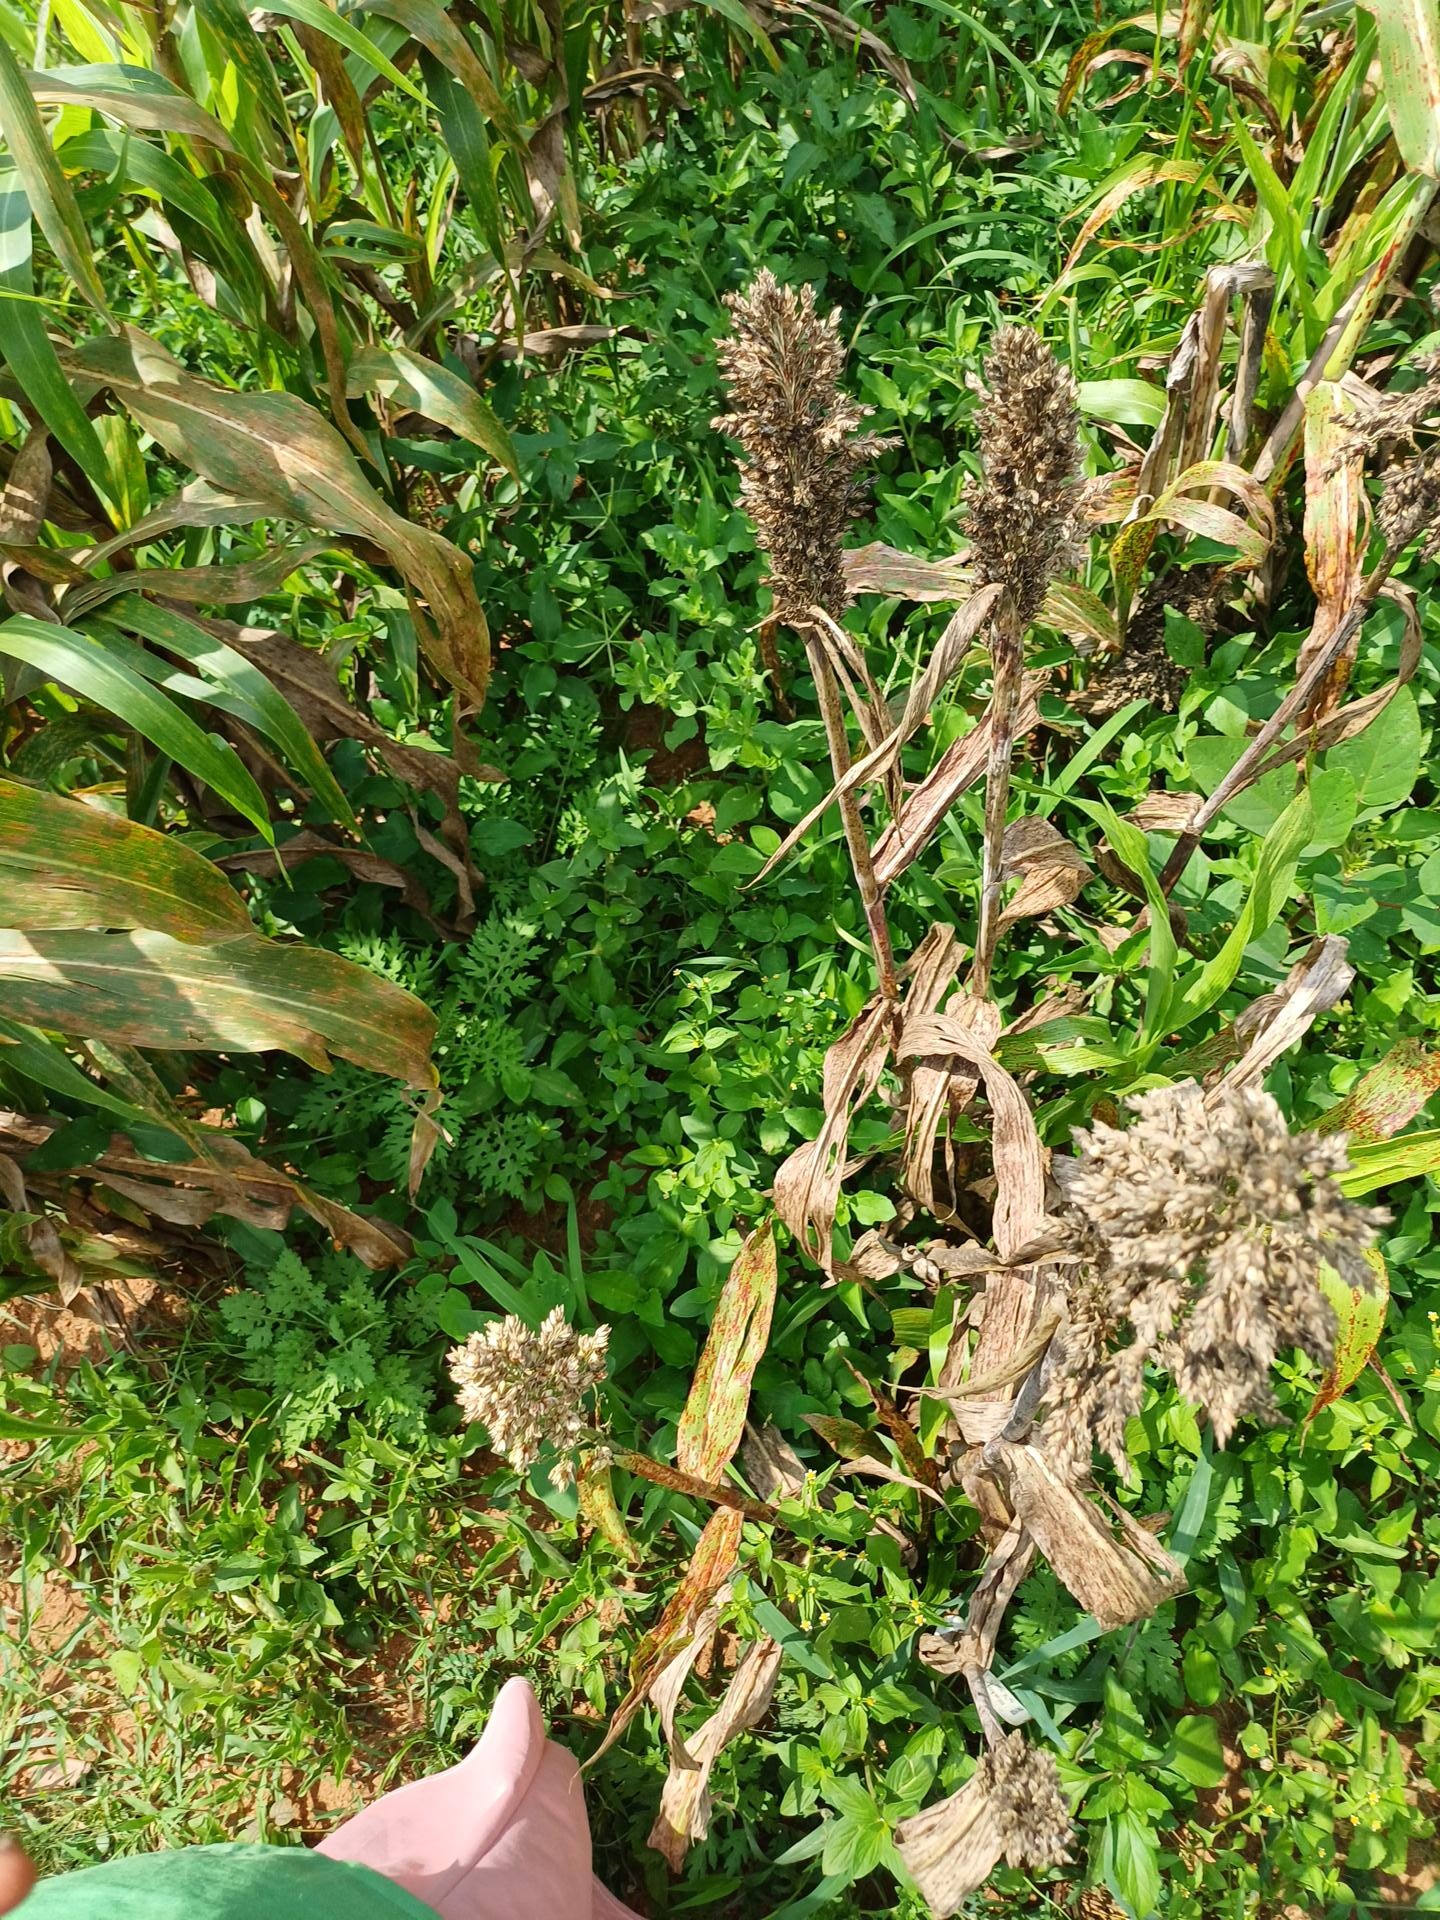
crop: sorghum
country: Kenya
